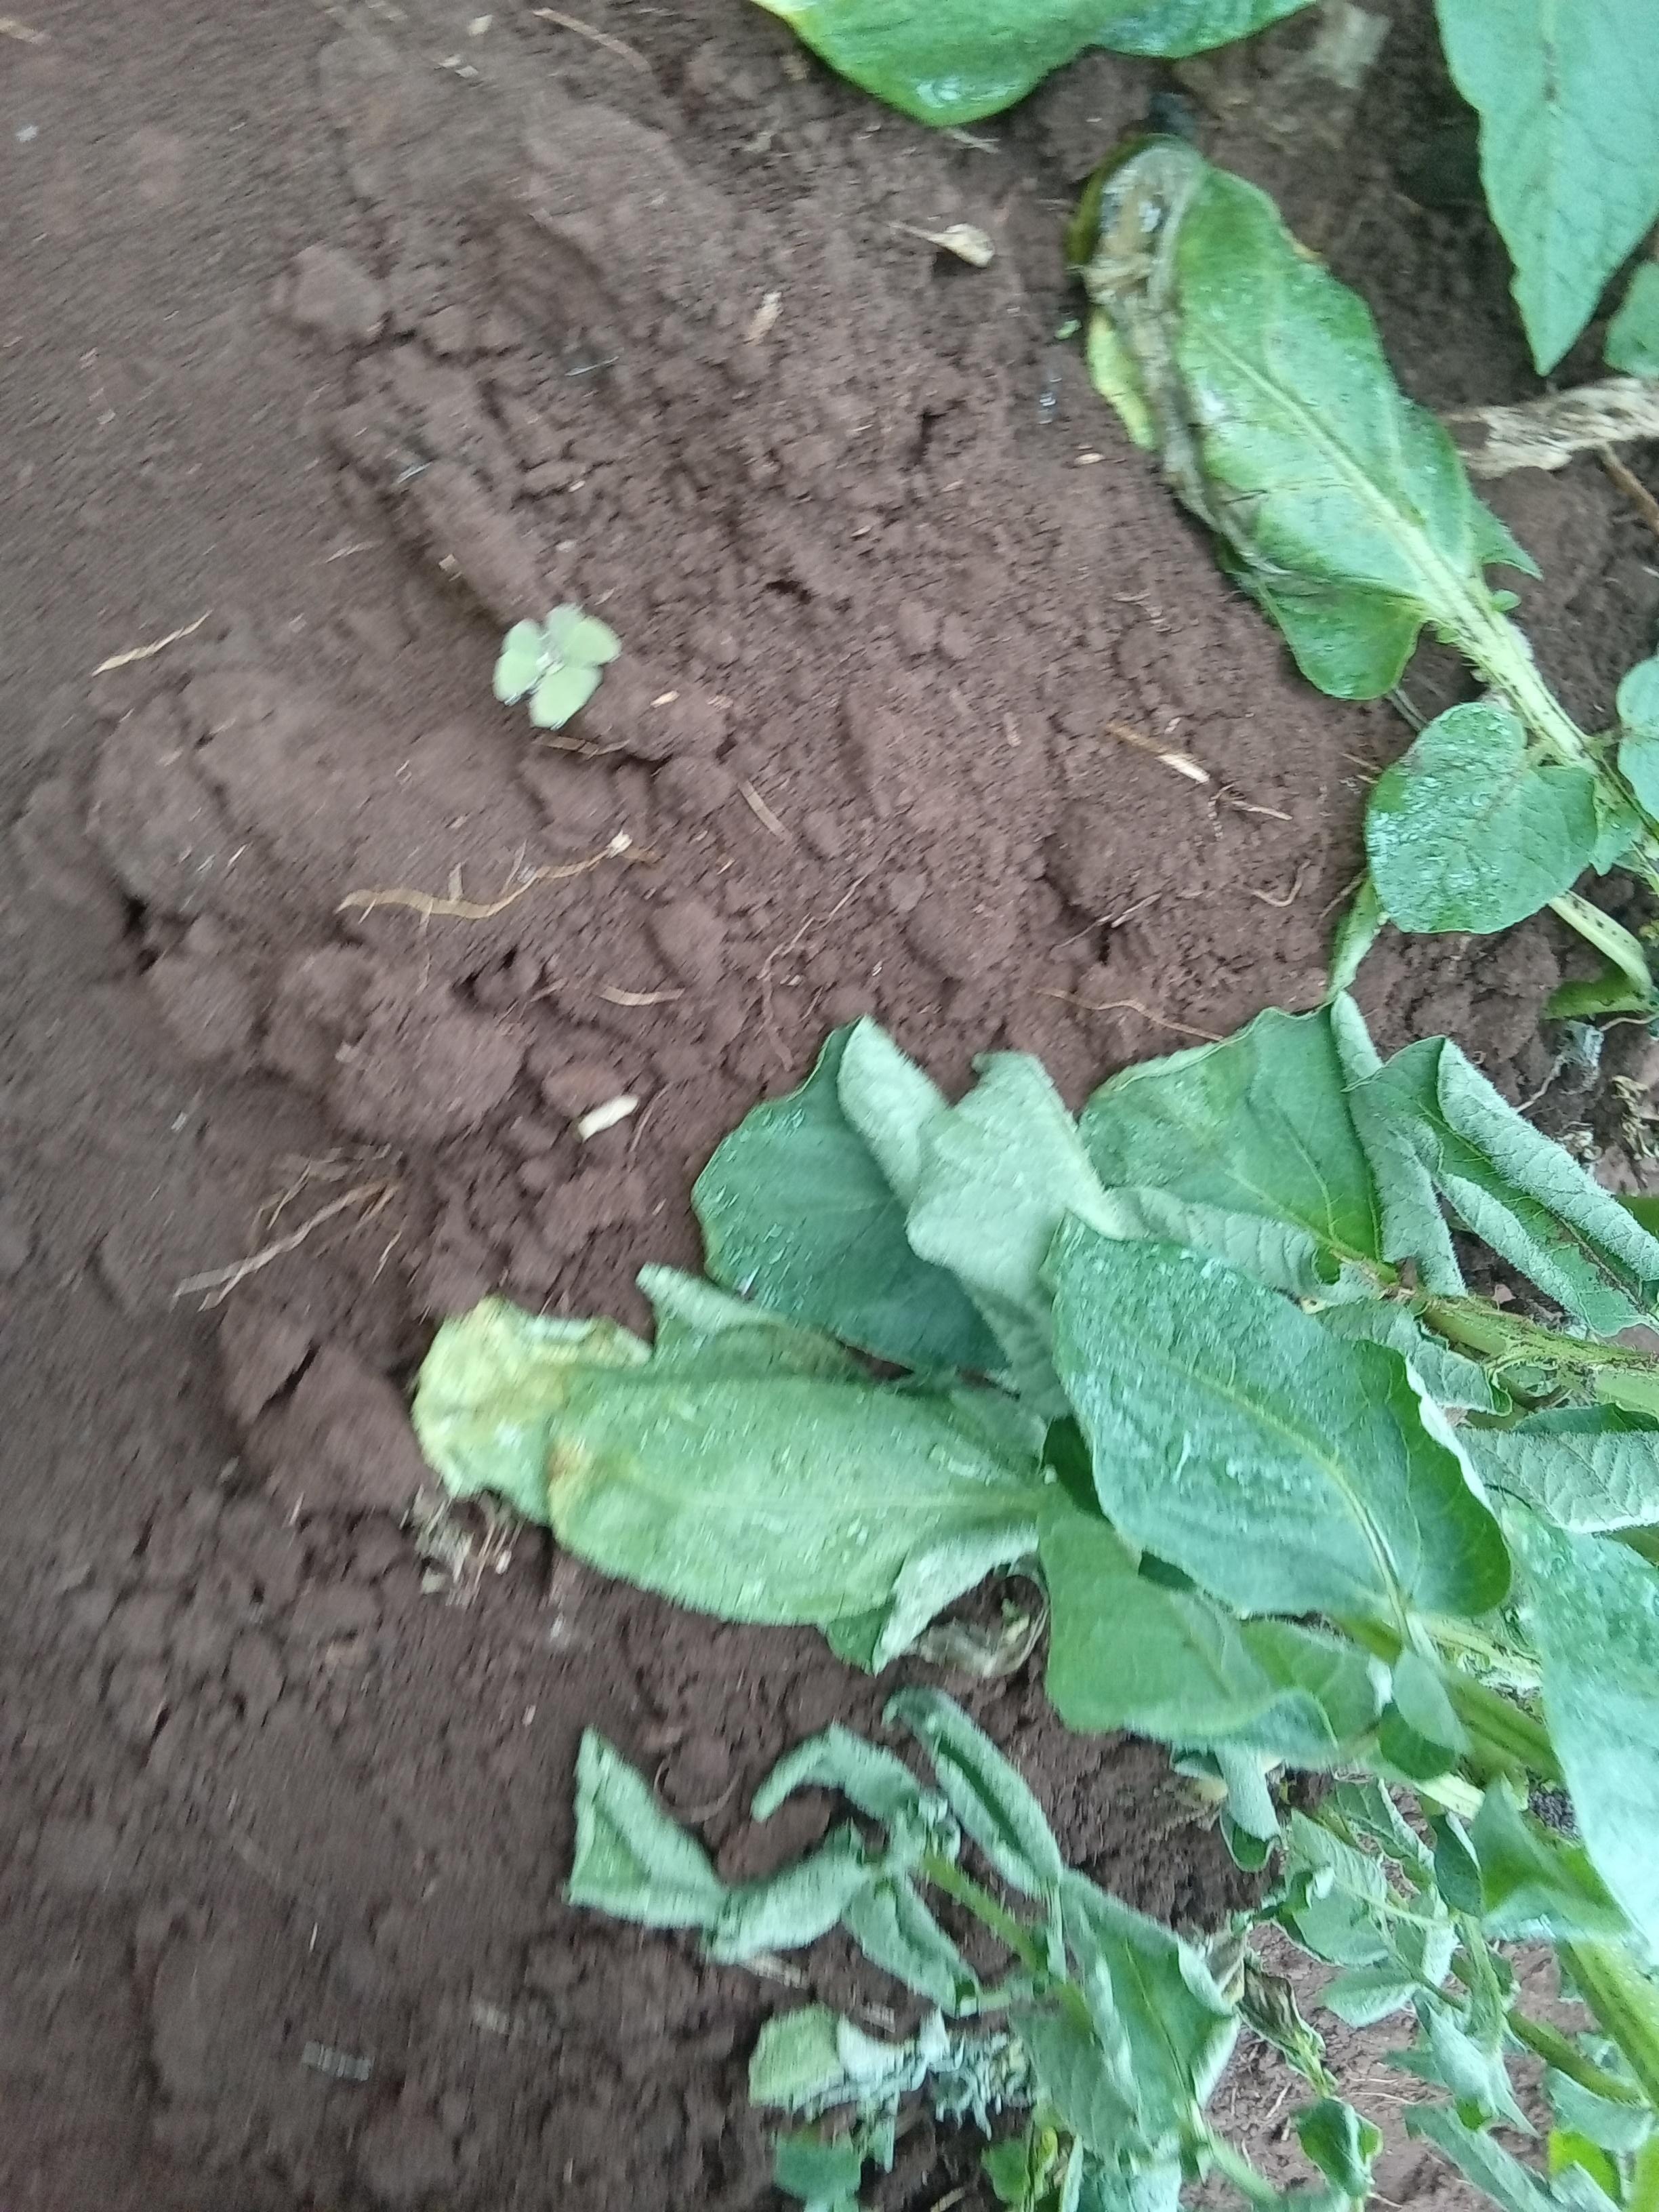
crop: potato
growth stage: flowering
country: Kenya
